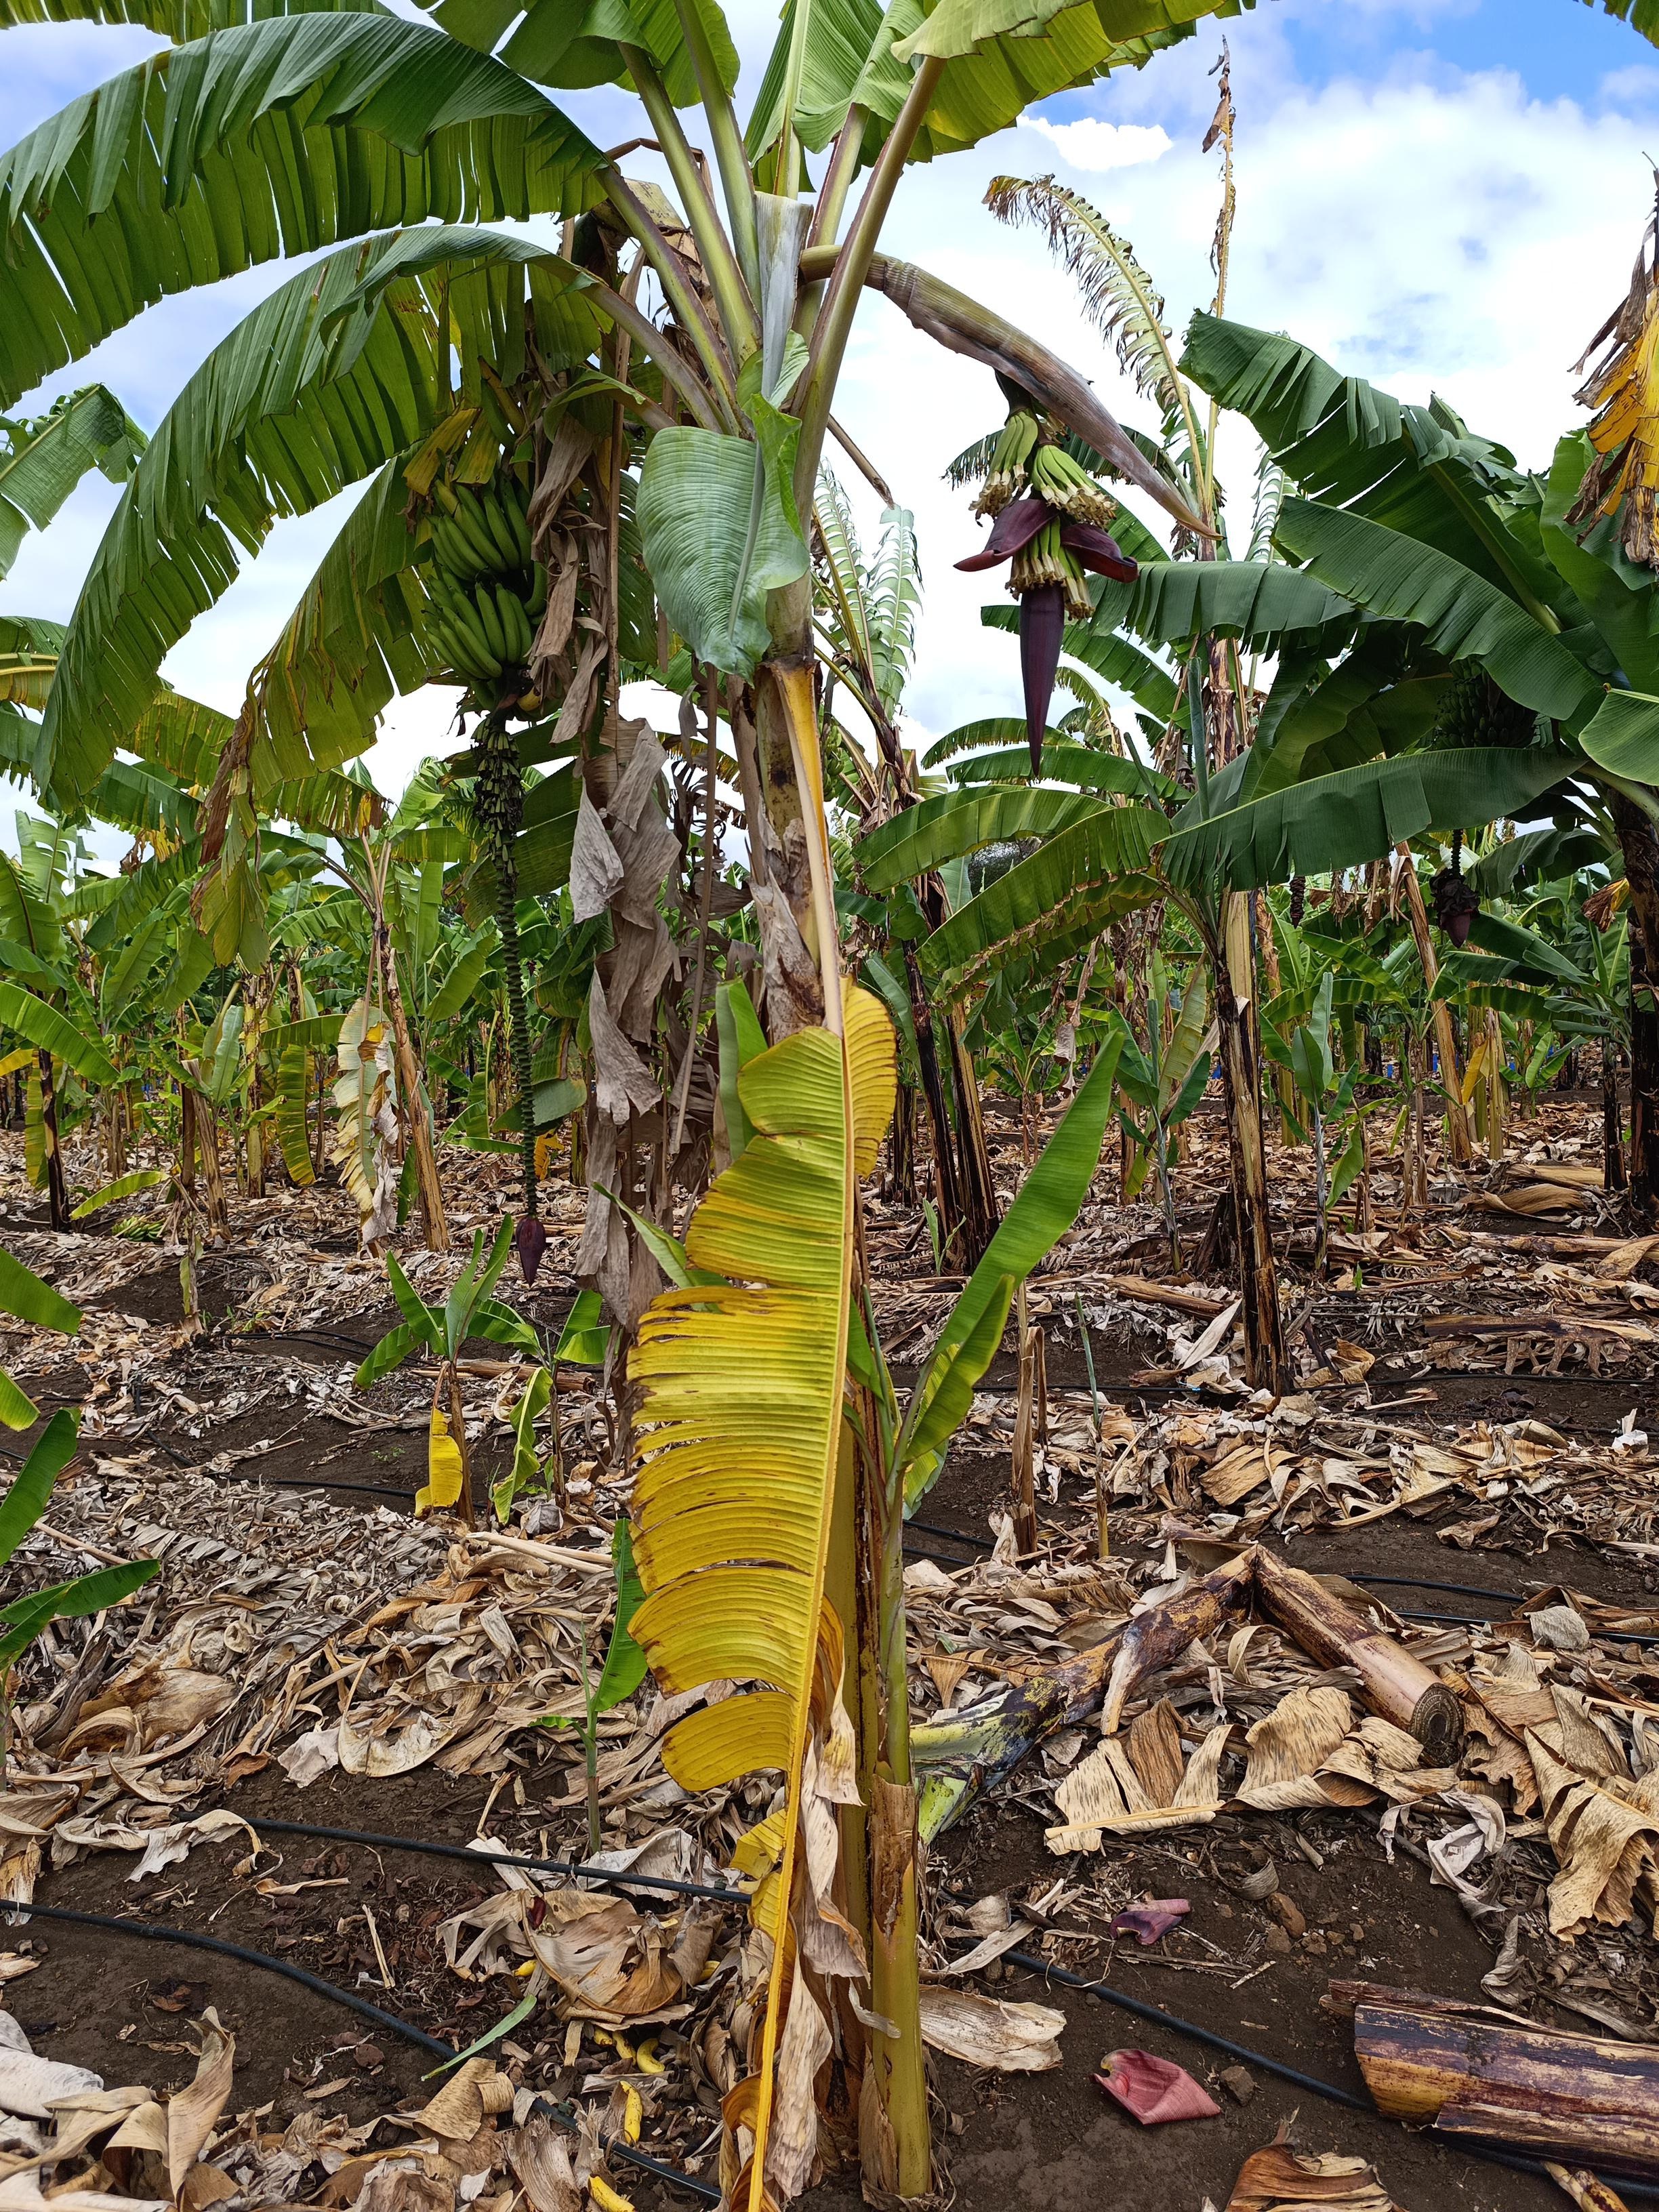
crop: banana
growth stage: flowering
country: Tanzania
